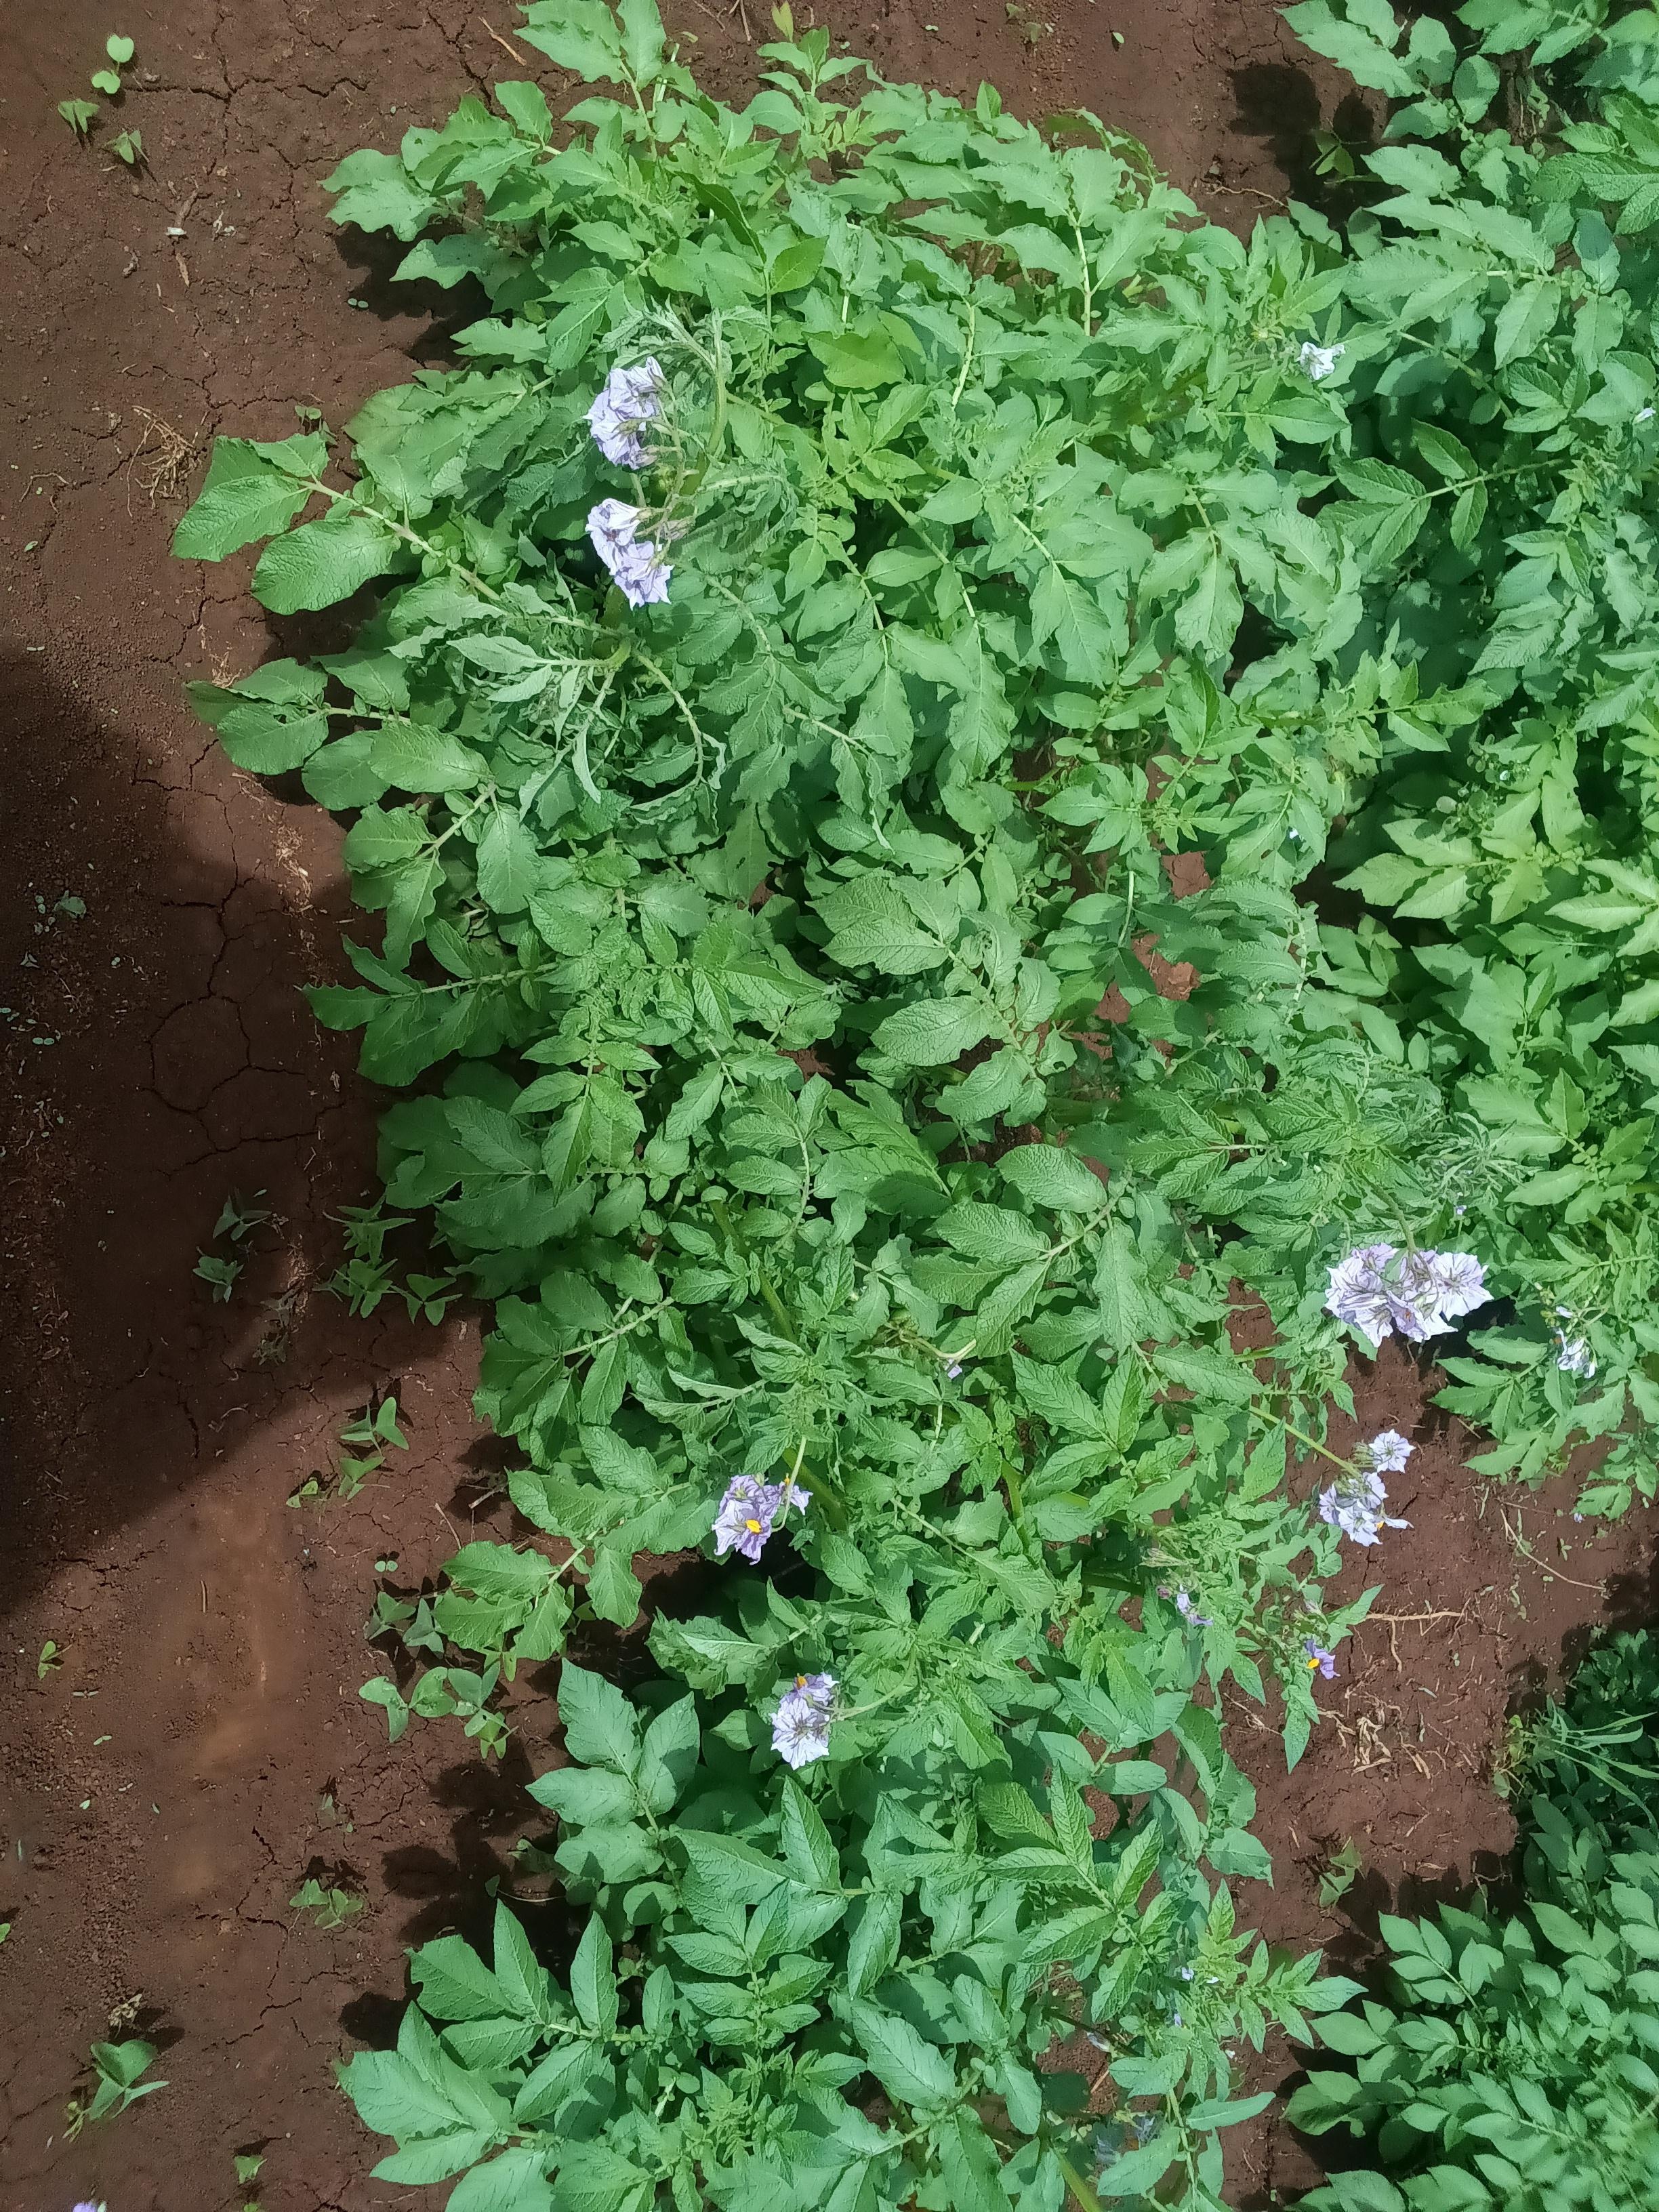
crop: potato
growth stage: flowering
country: Kenya
